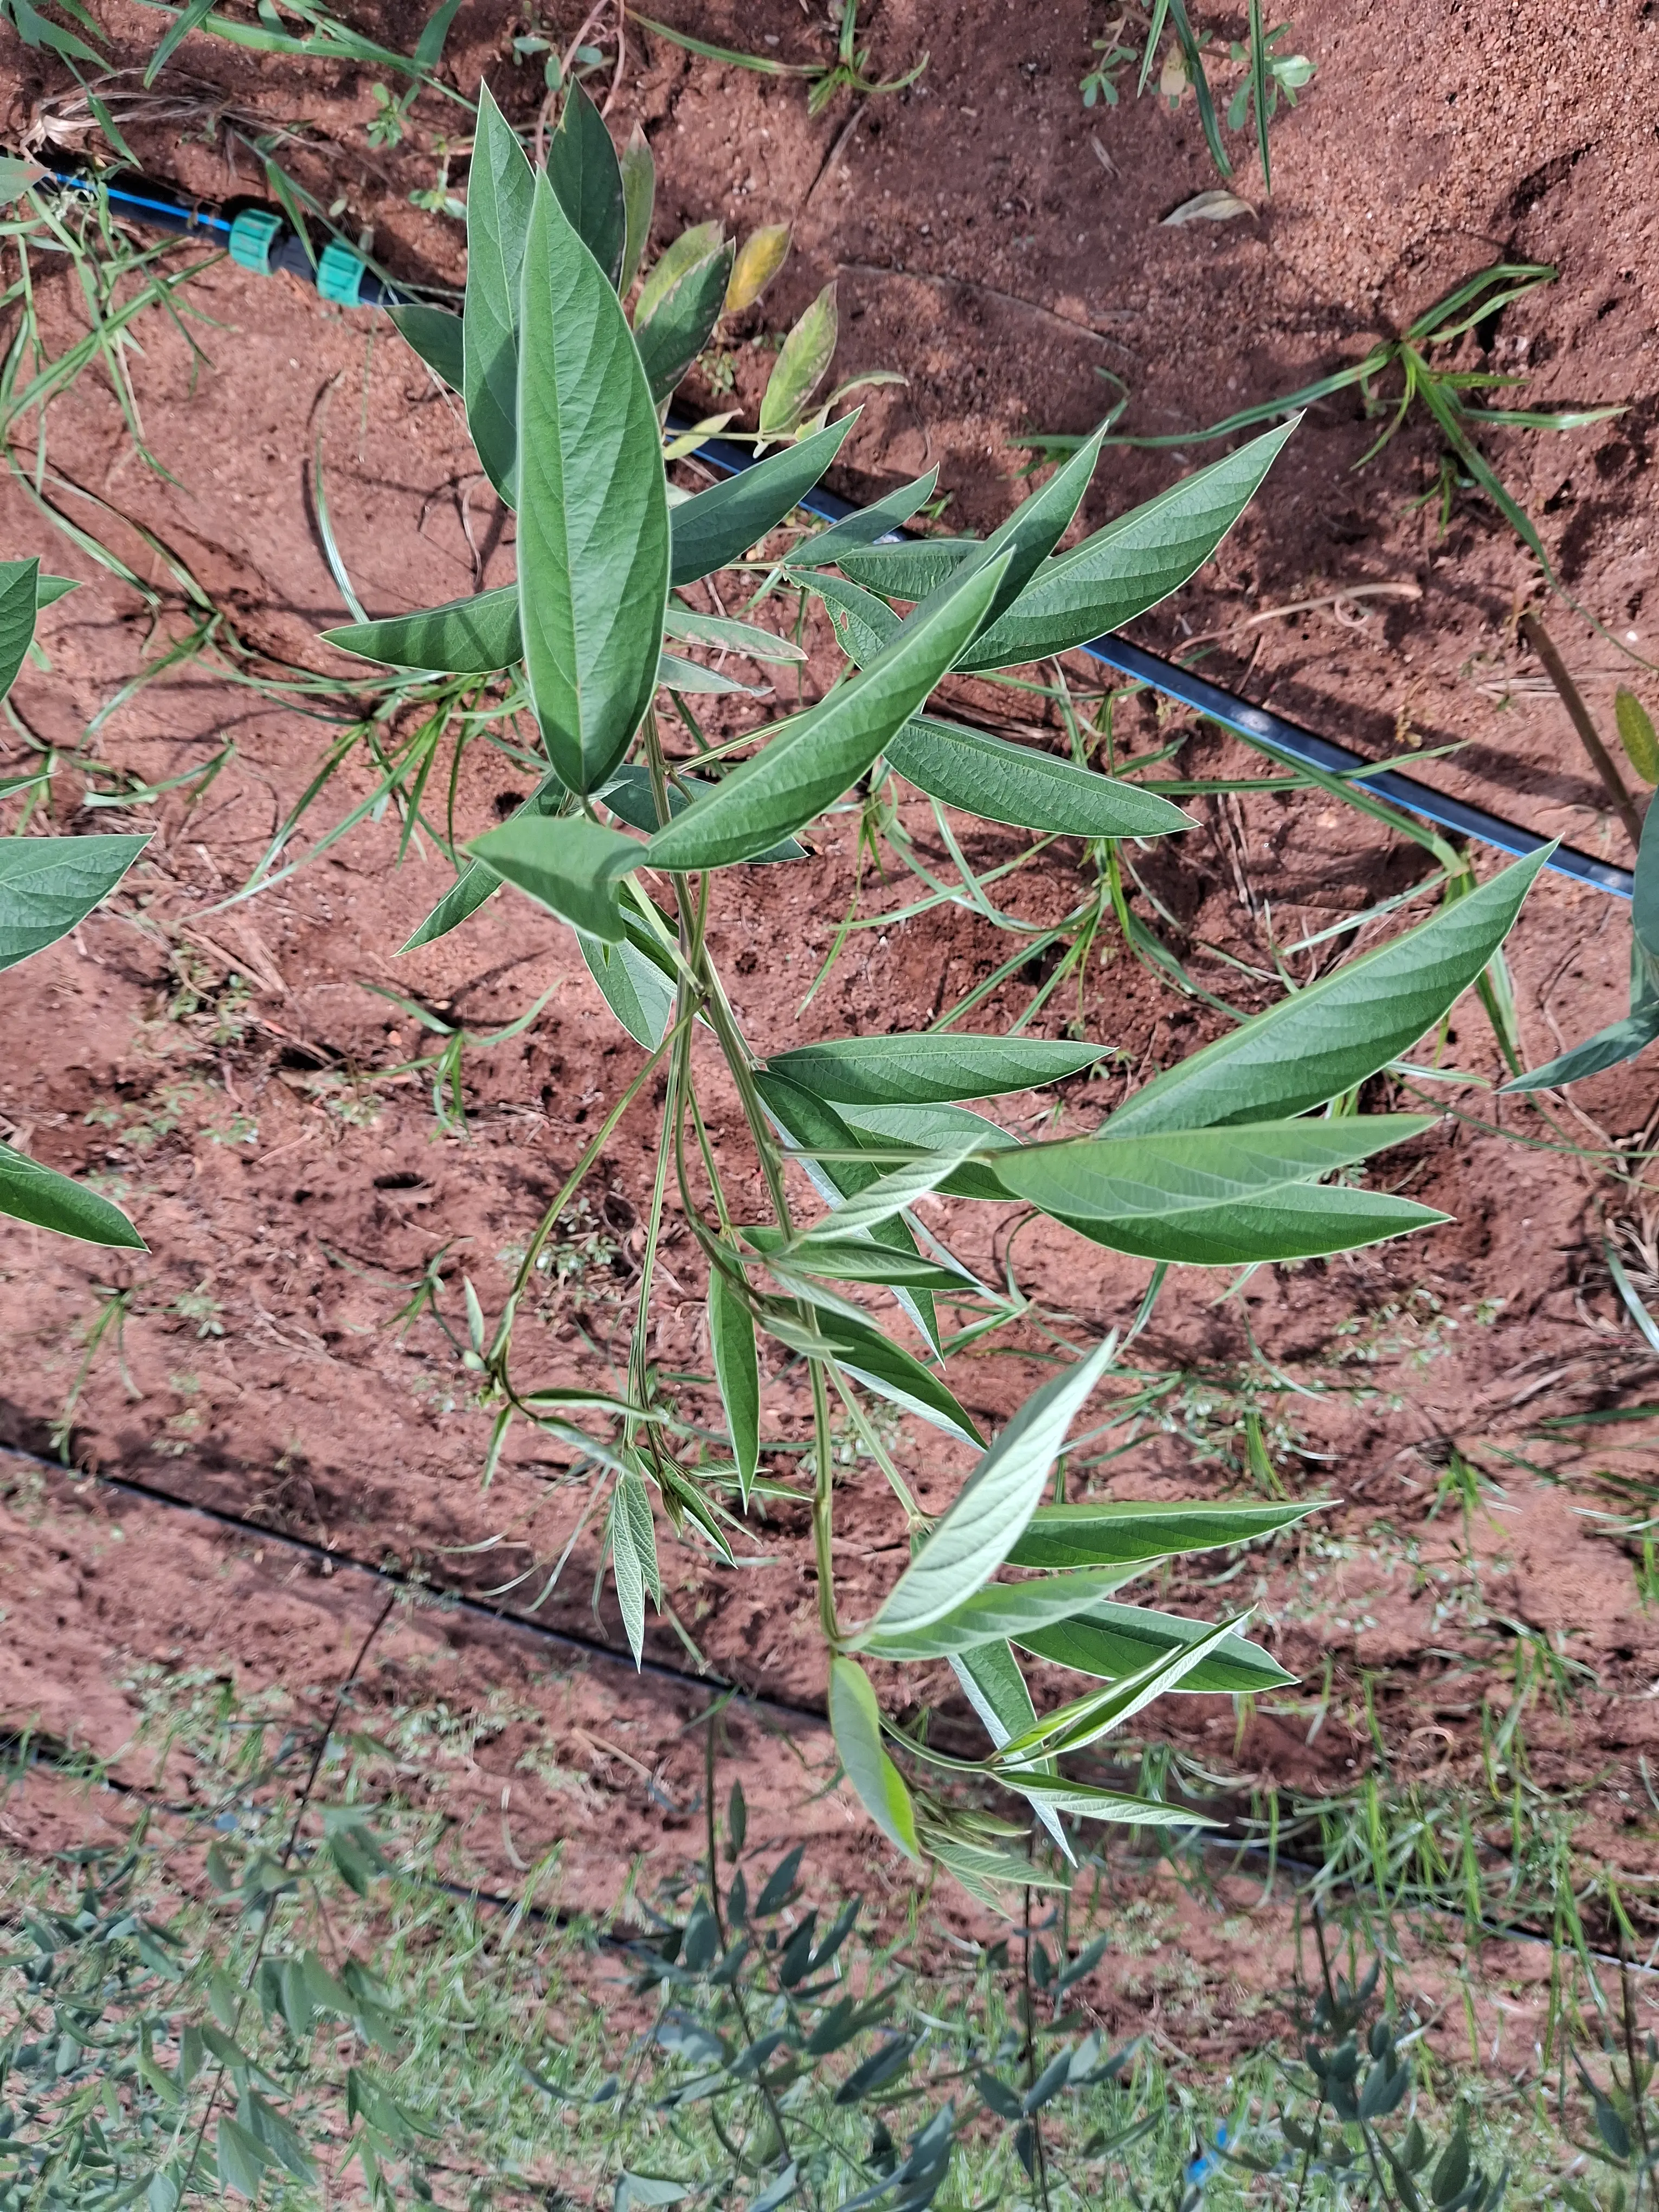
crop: pigeonpea
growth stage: vegetative
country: Kenya
